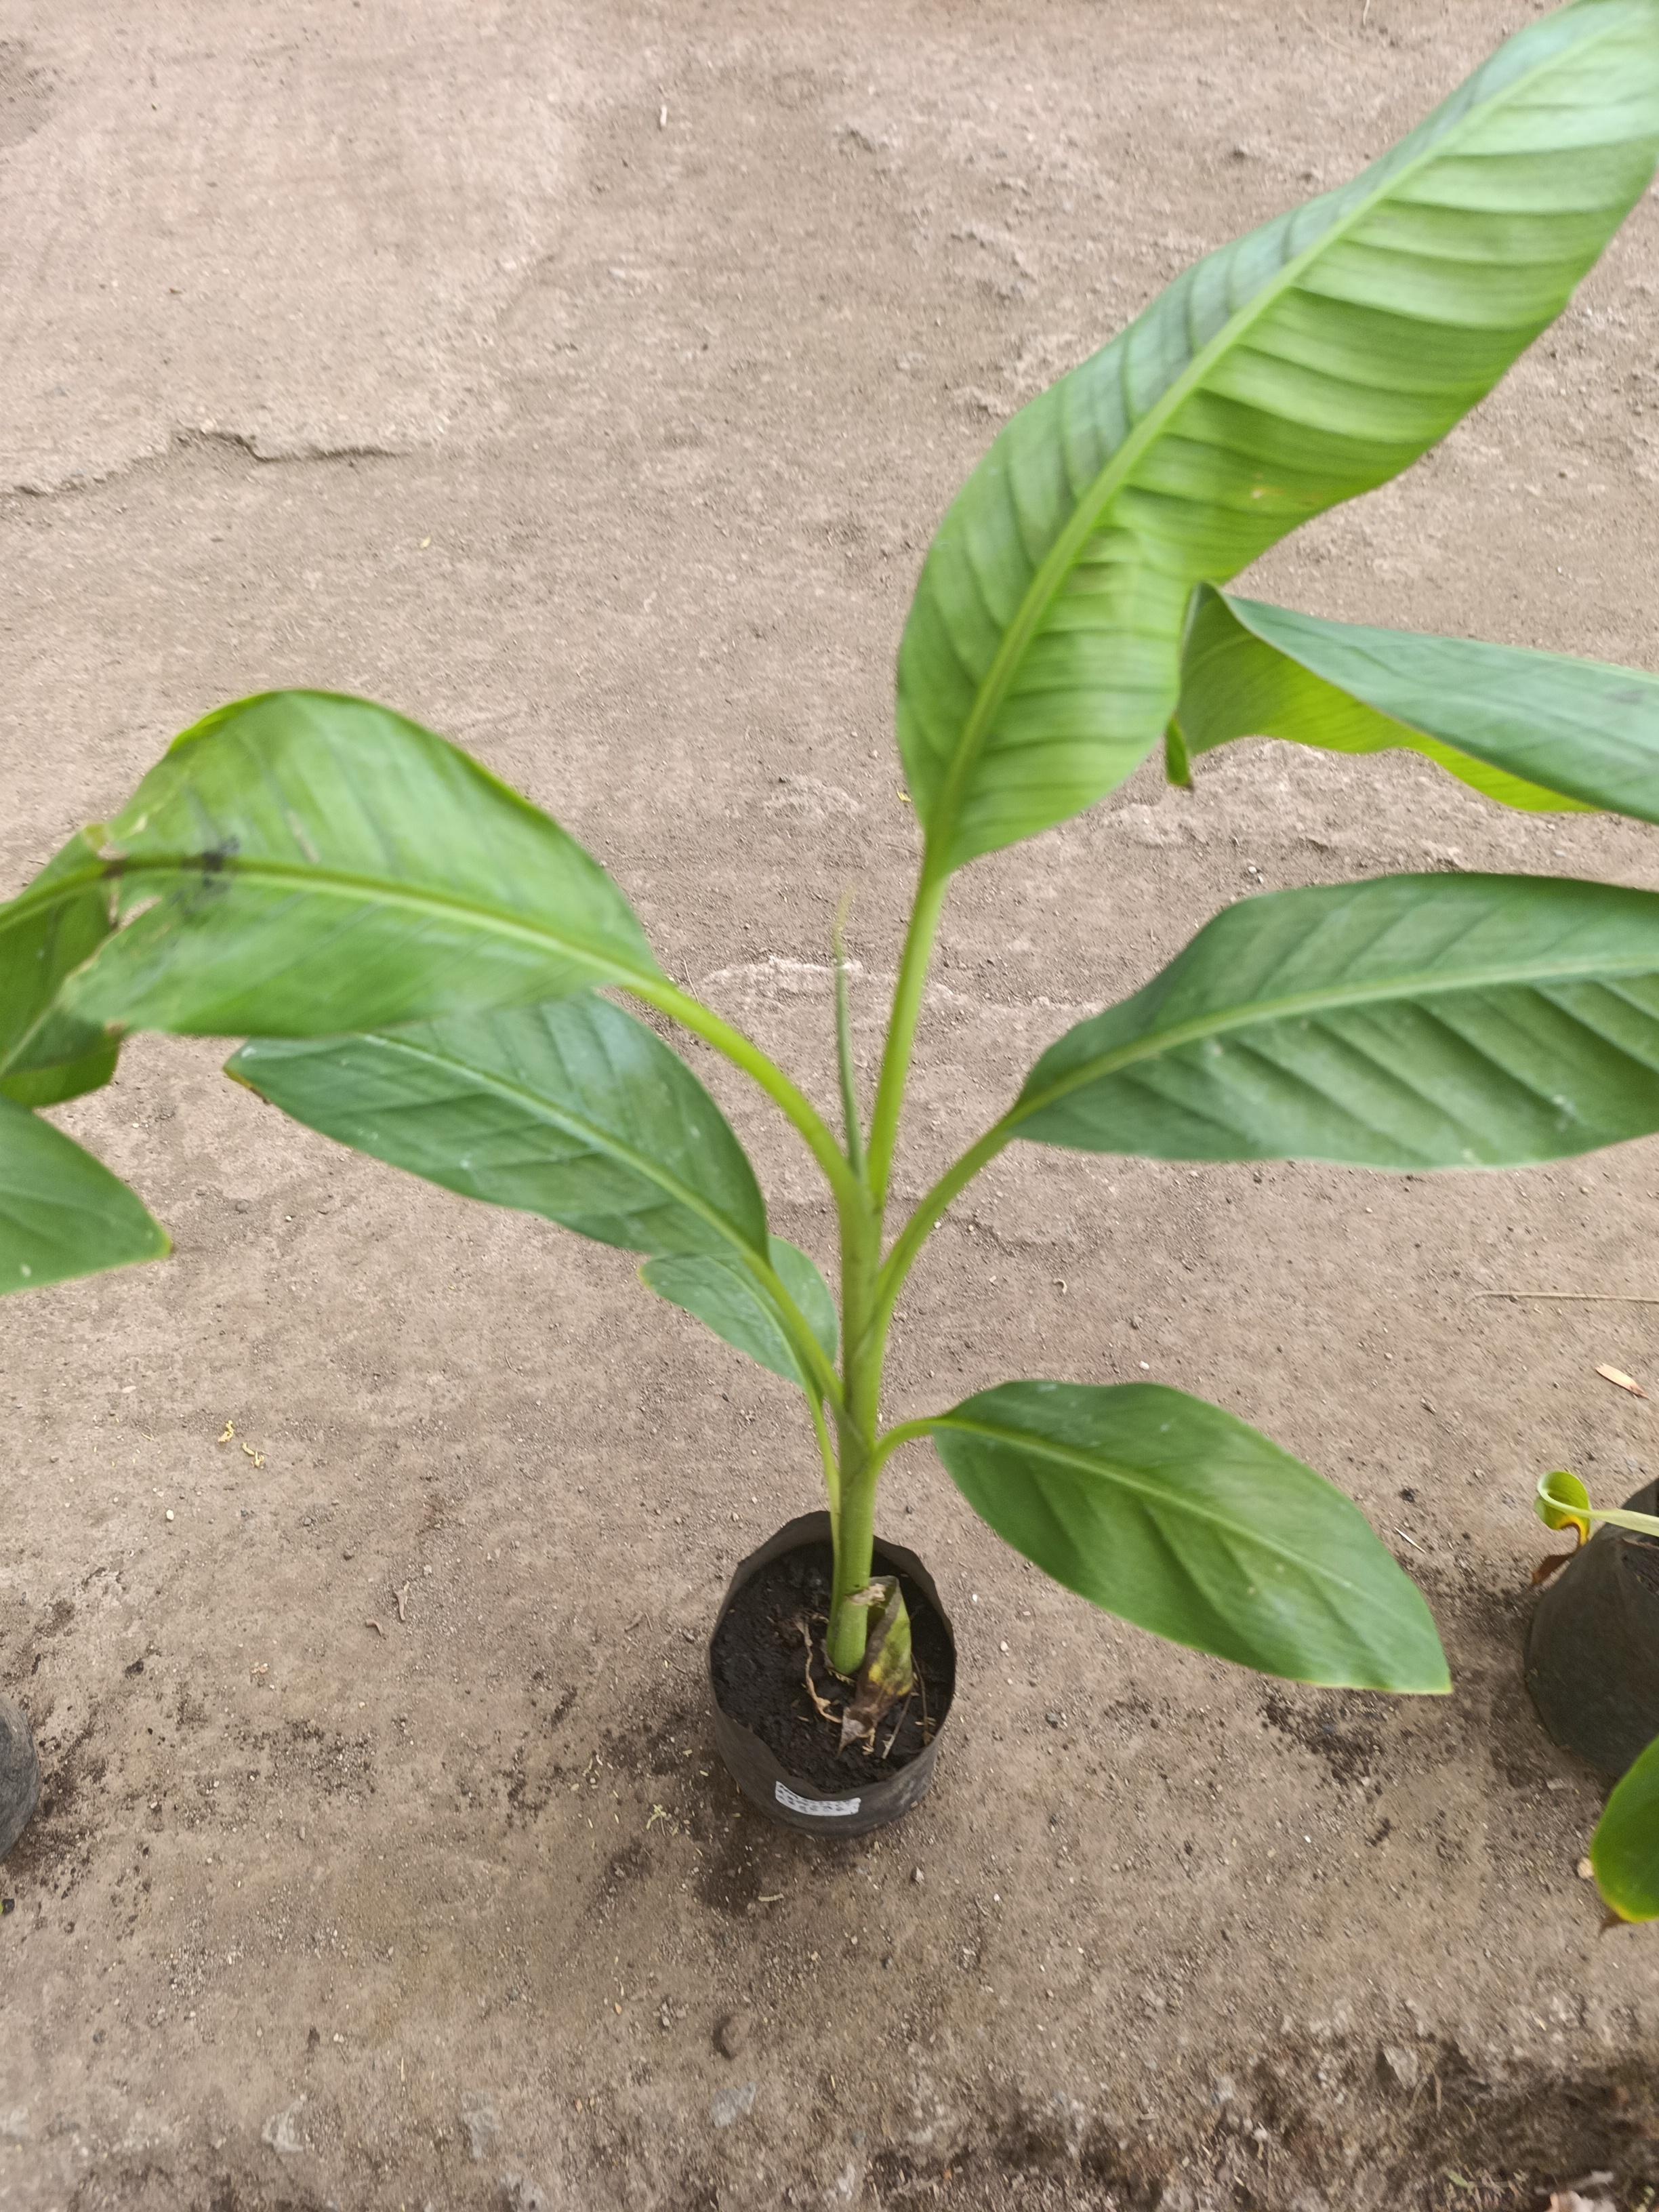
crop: banana
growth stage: vegetative
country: Tanzania
